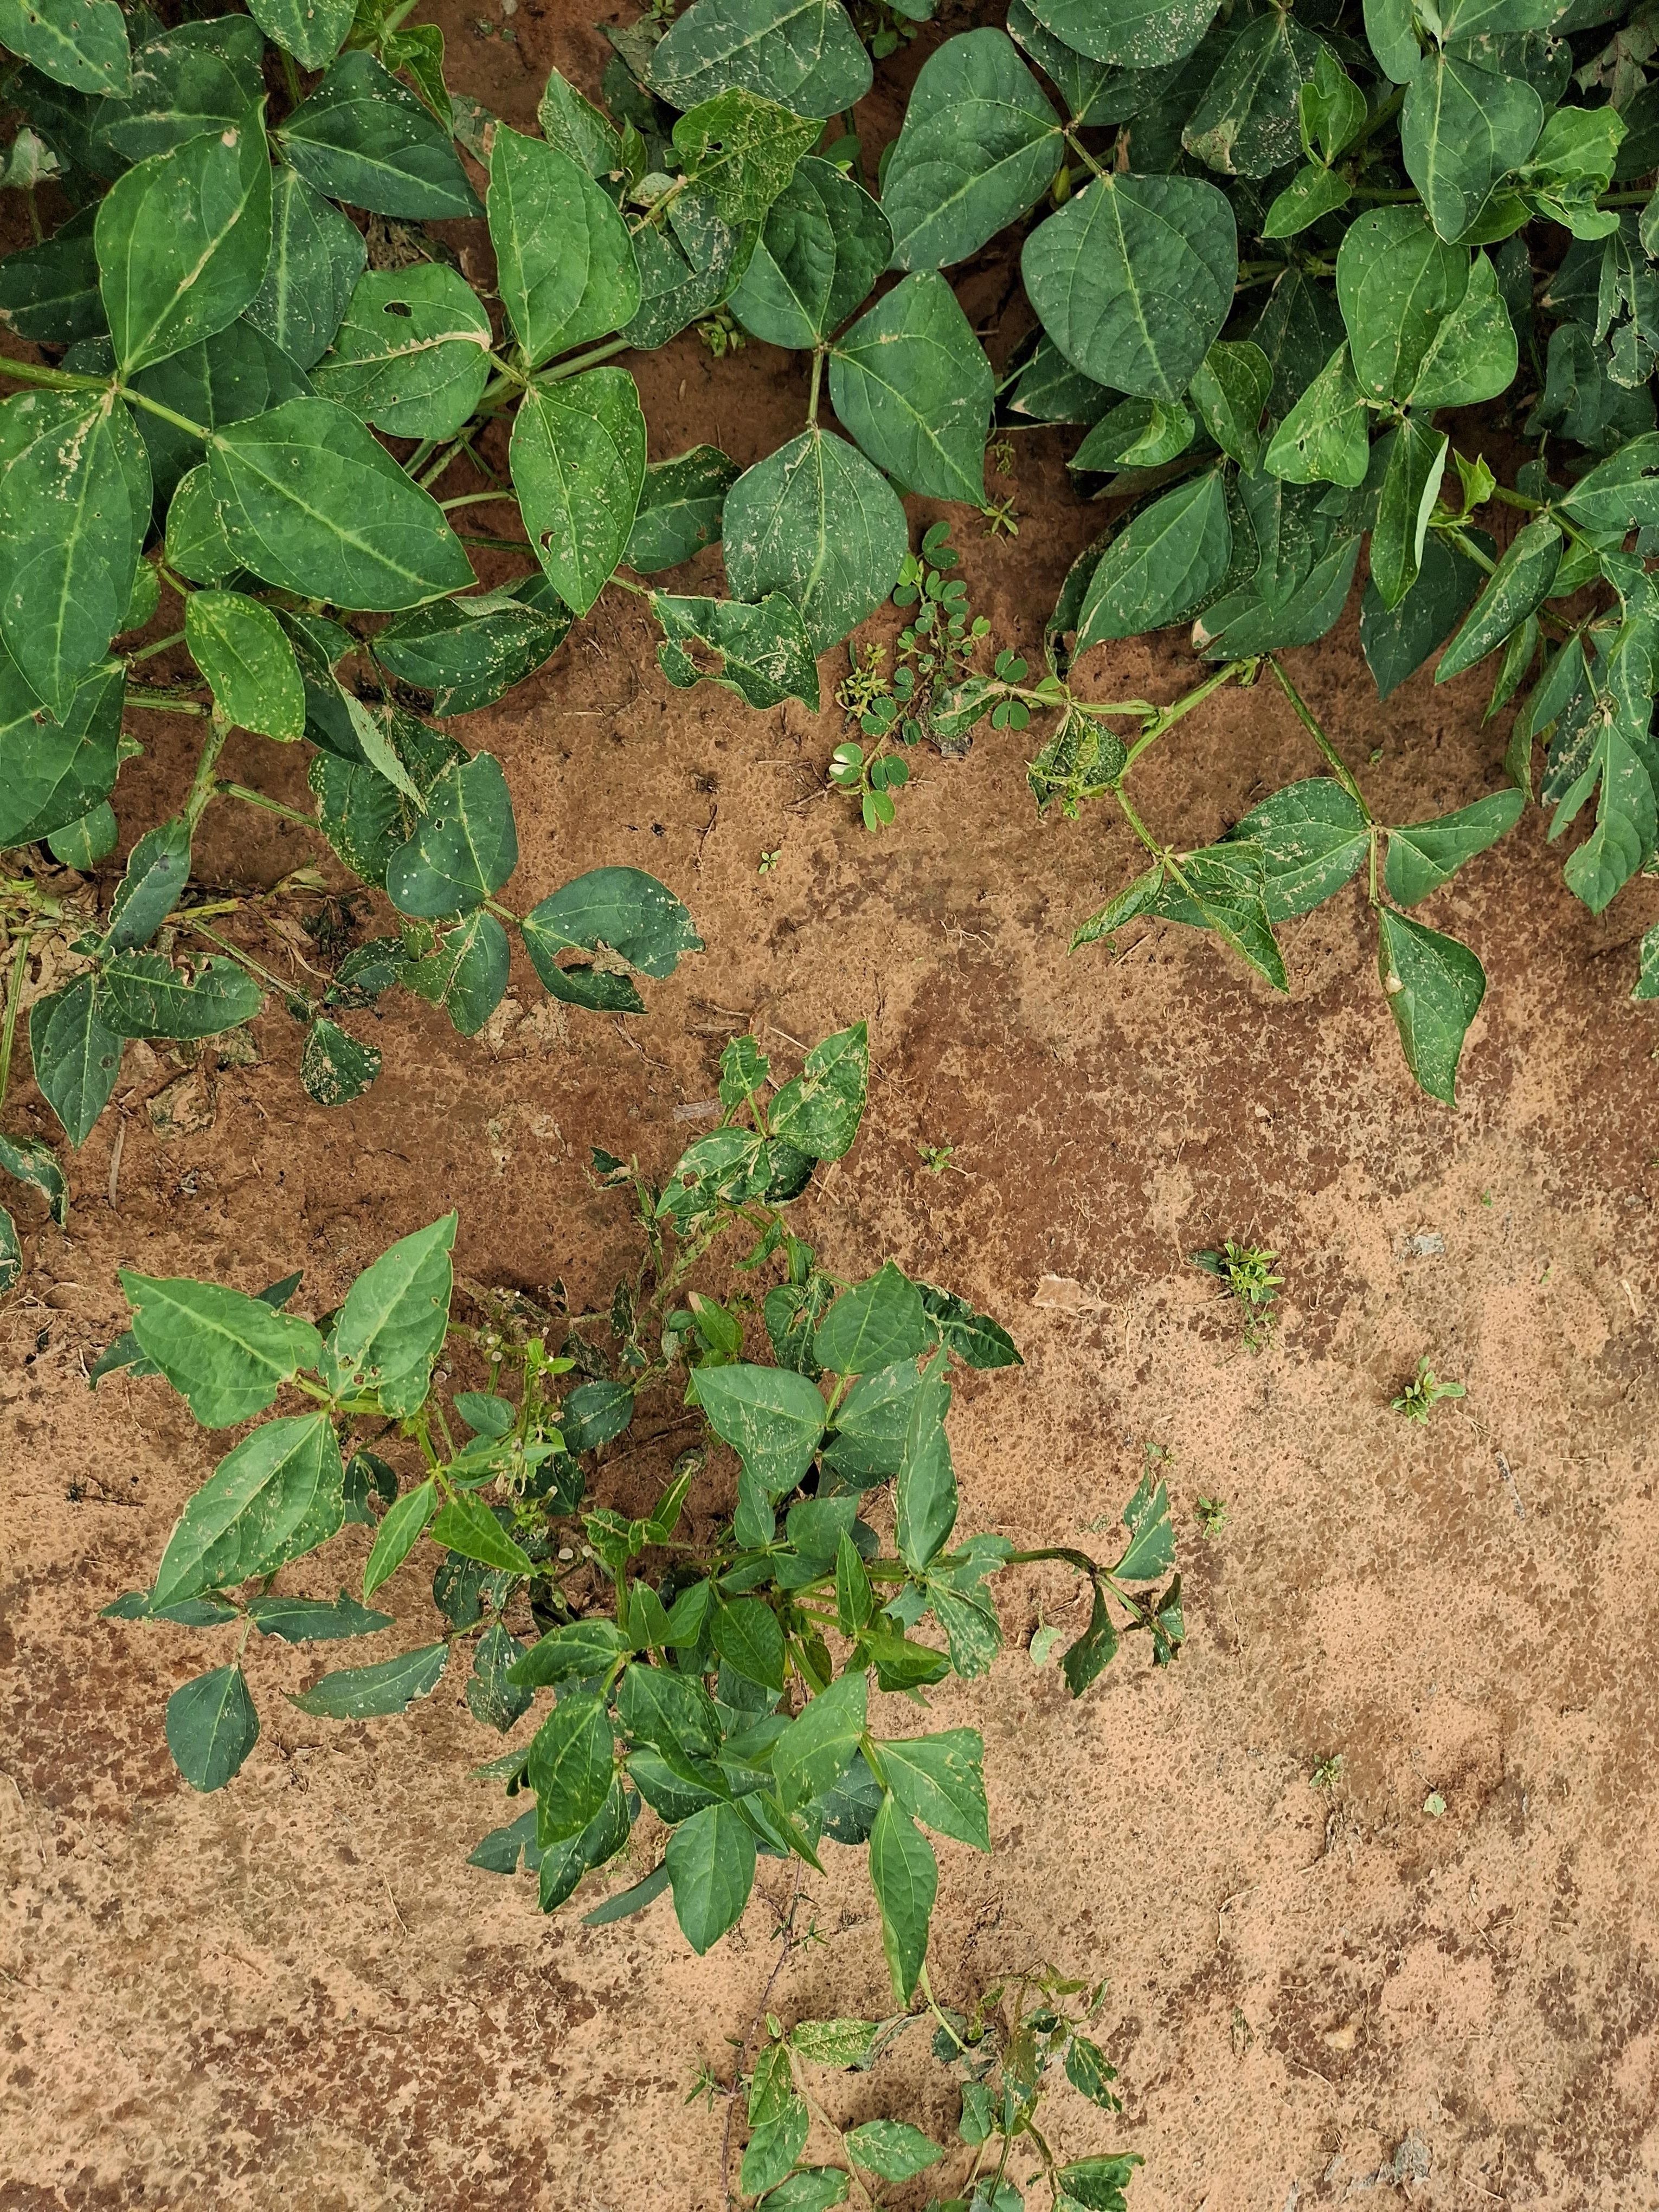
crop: cowpea
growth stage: flowering
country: Nigeria
